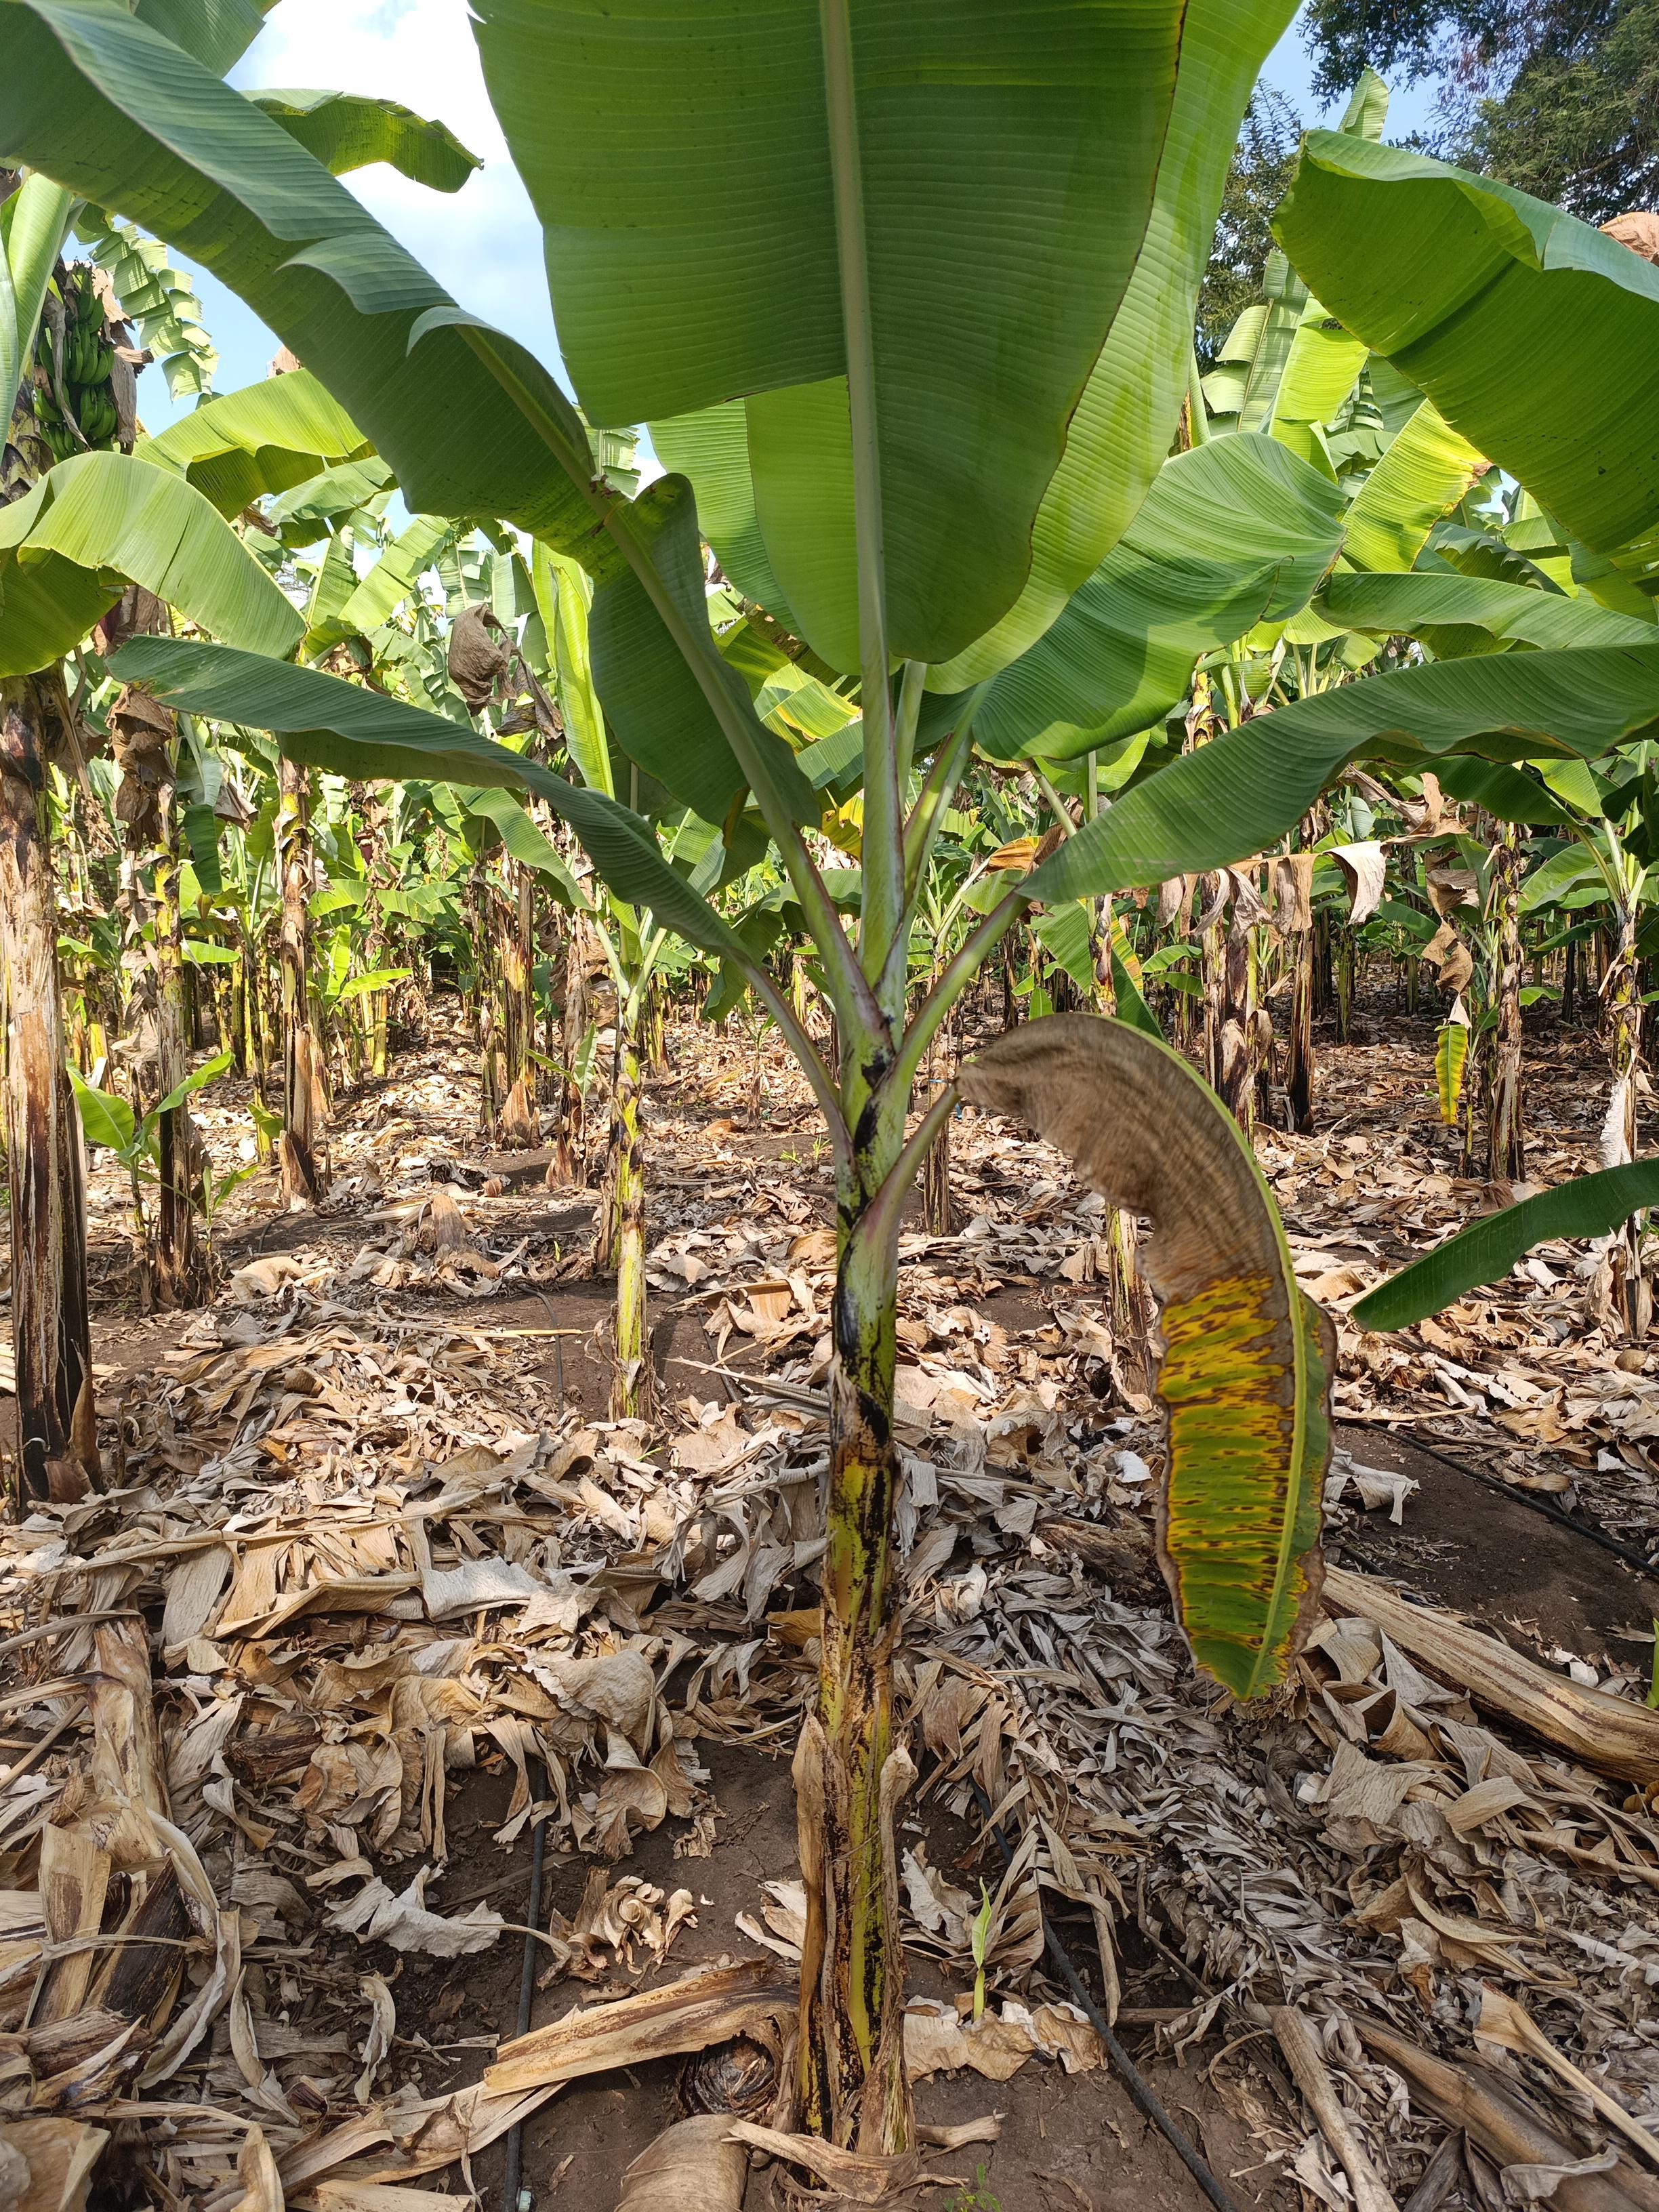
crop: banana
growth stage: vegetative
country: Tanzania
